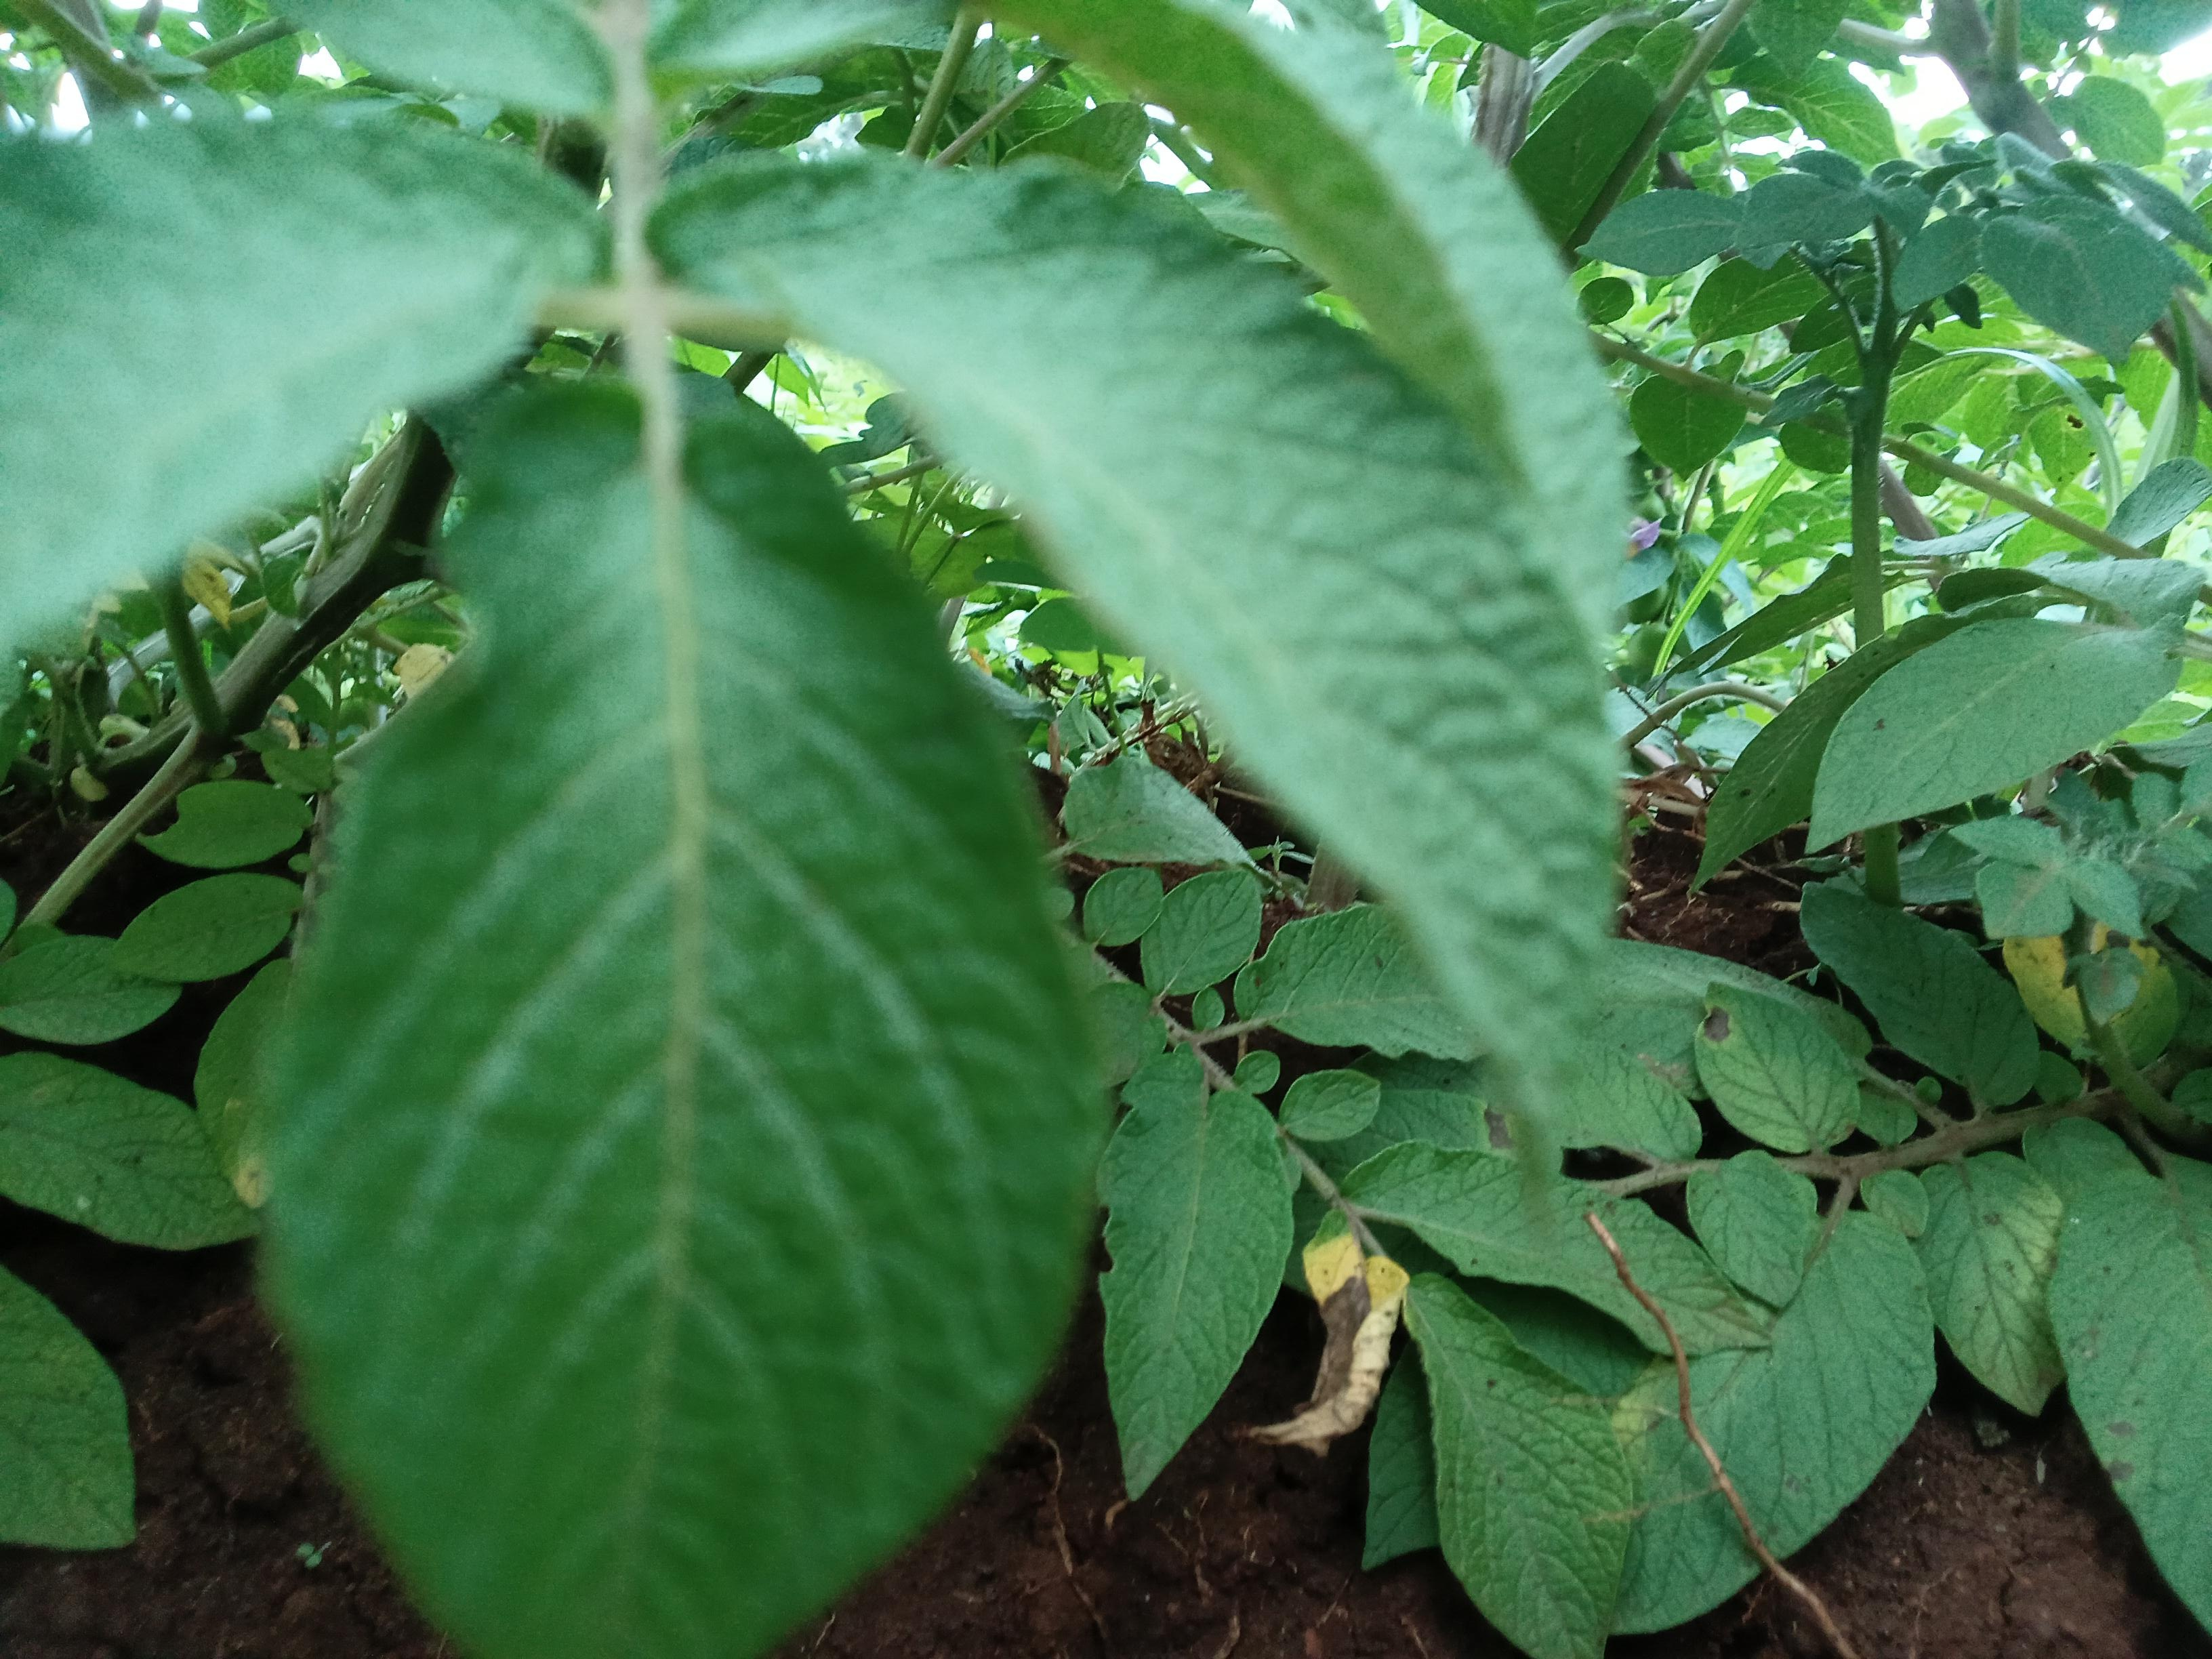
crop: potato
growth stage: flowering
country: Kenya
